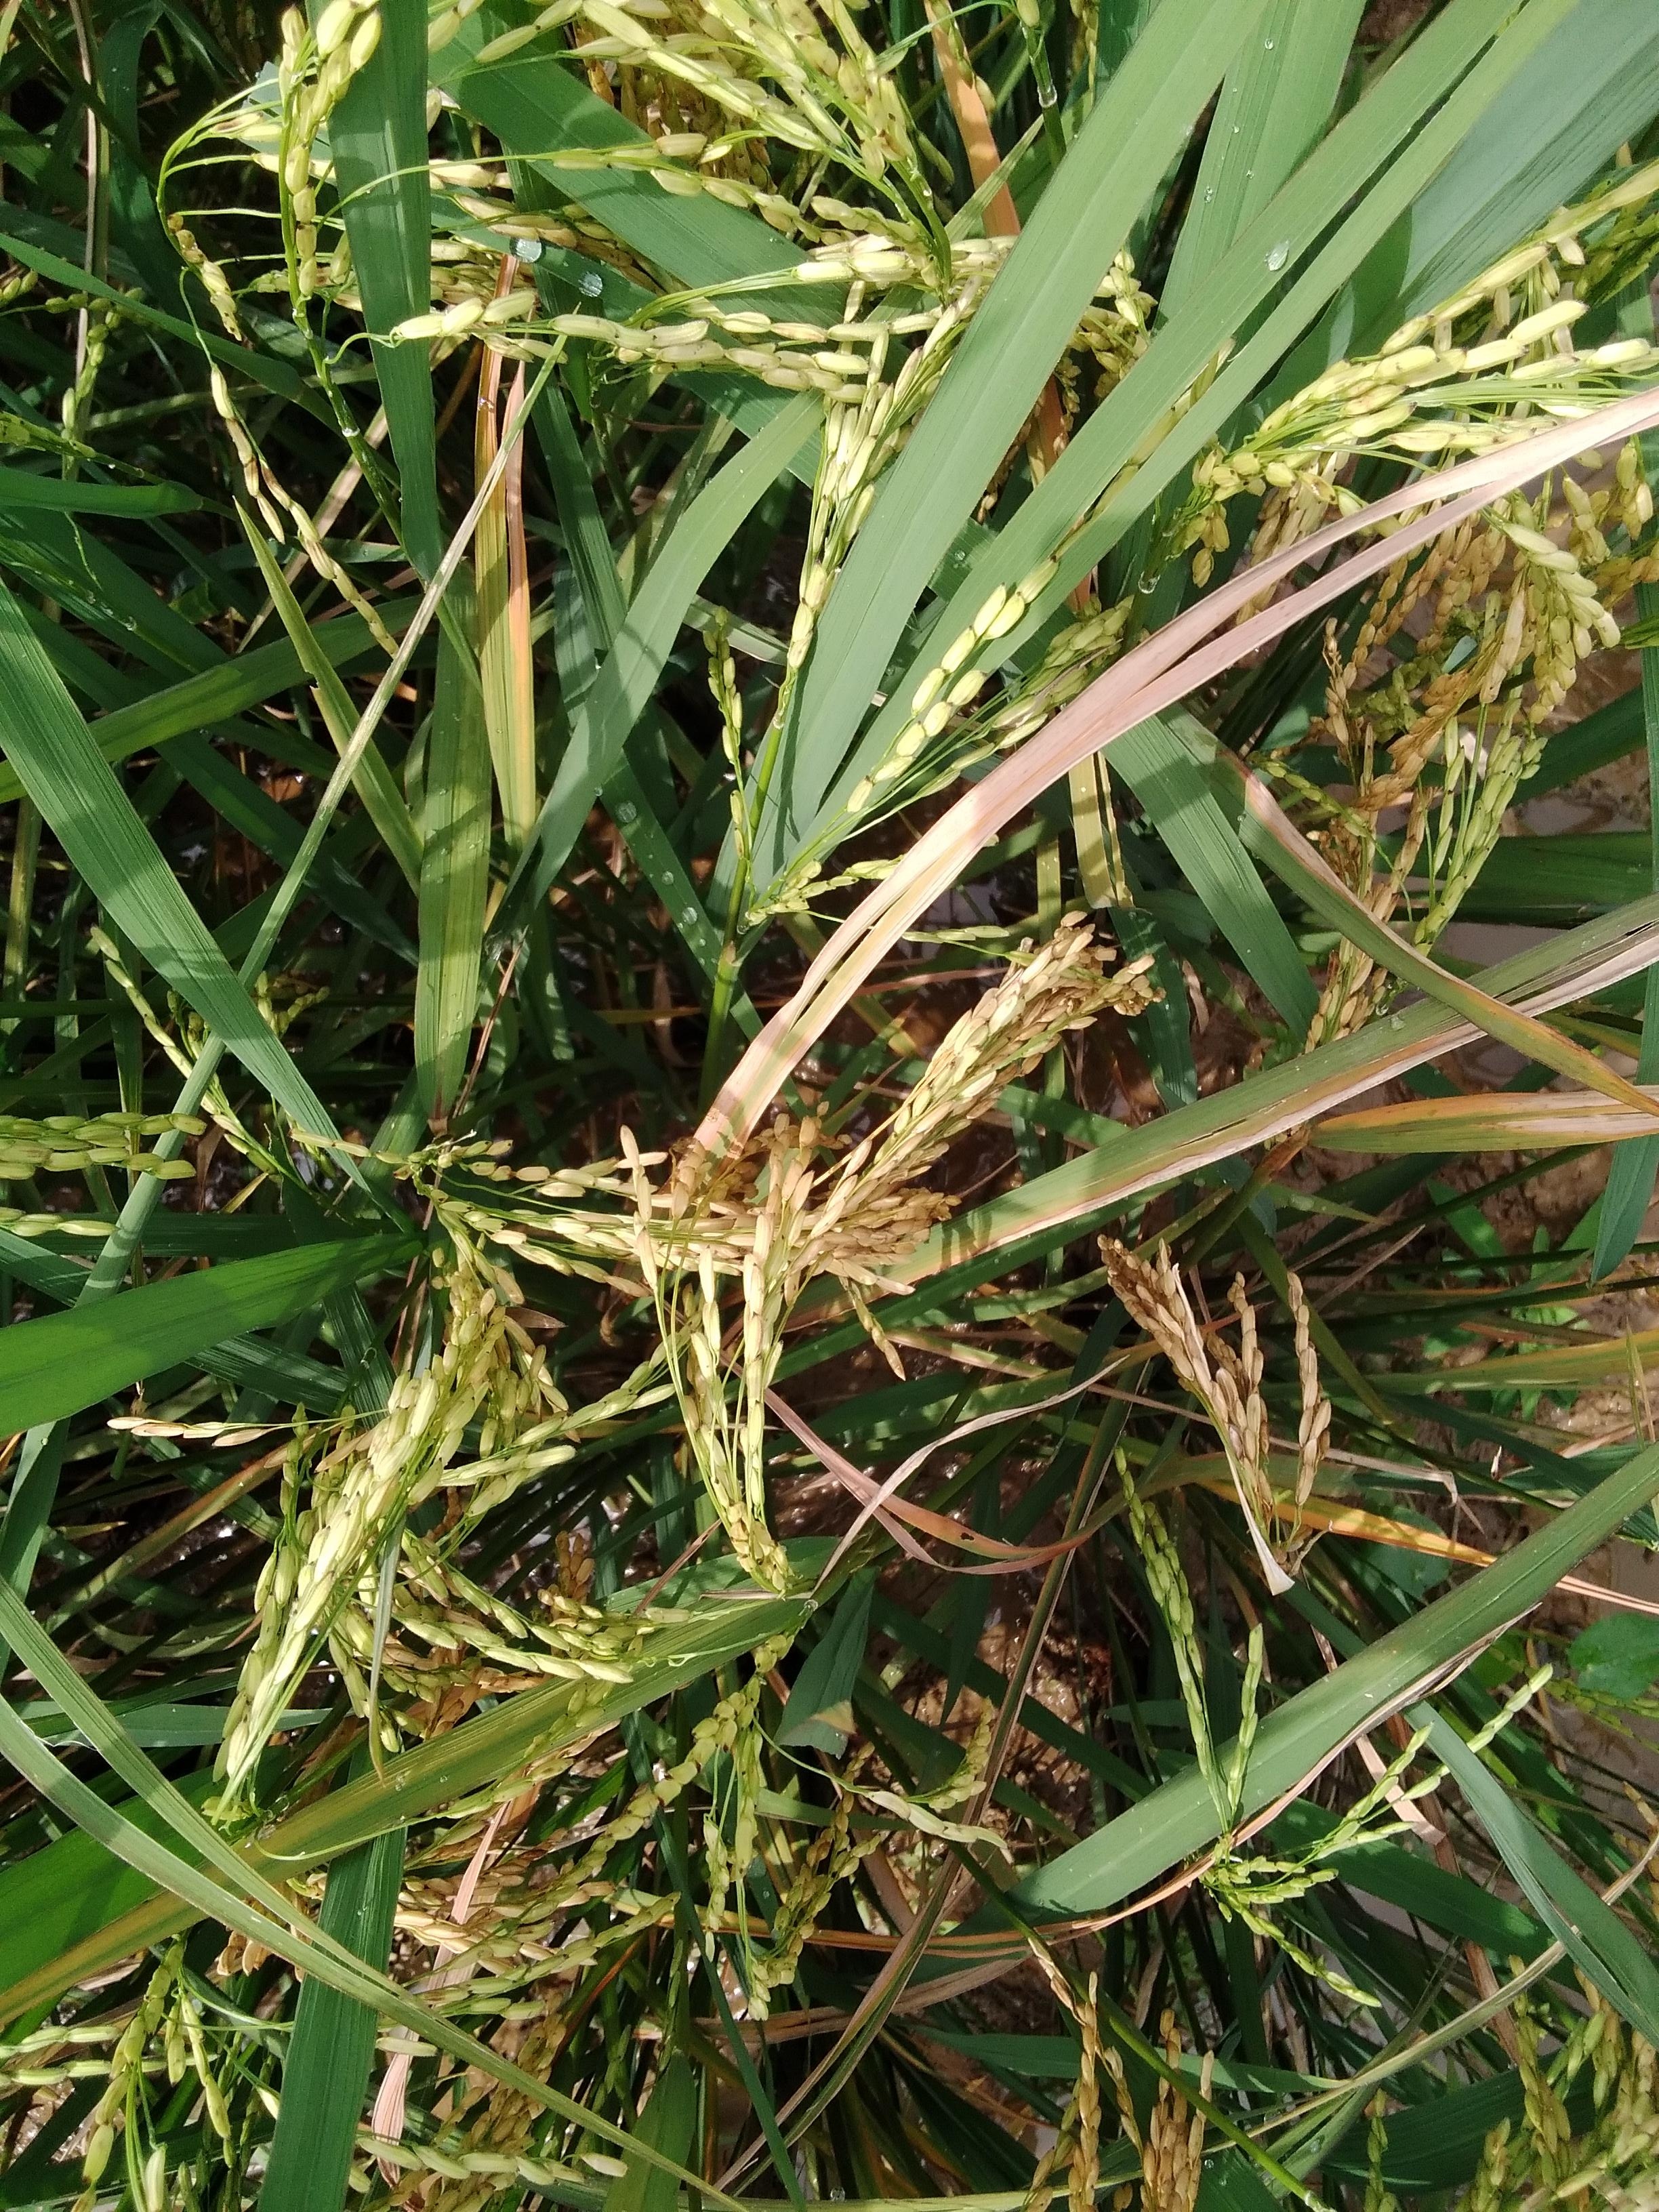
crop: rice
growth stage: ripening
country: Nigeria
